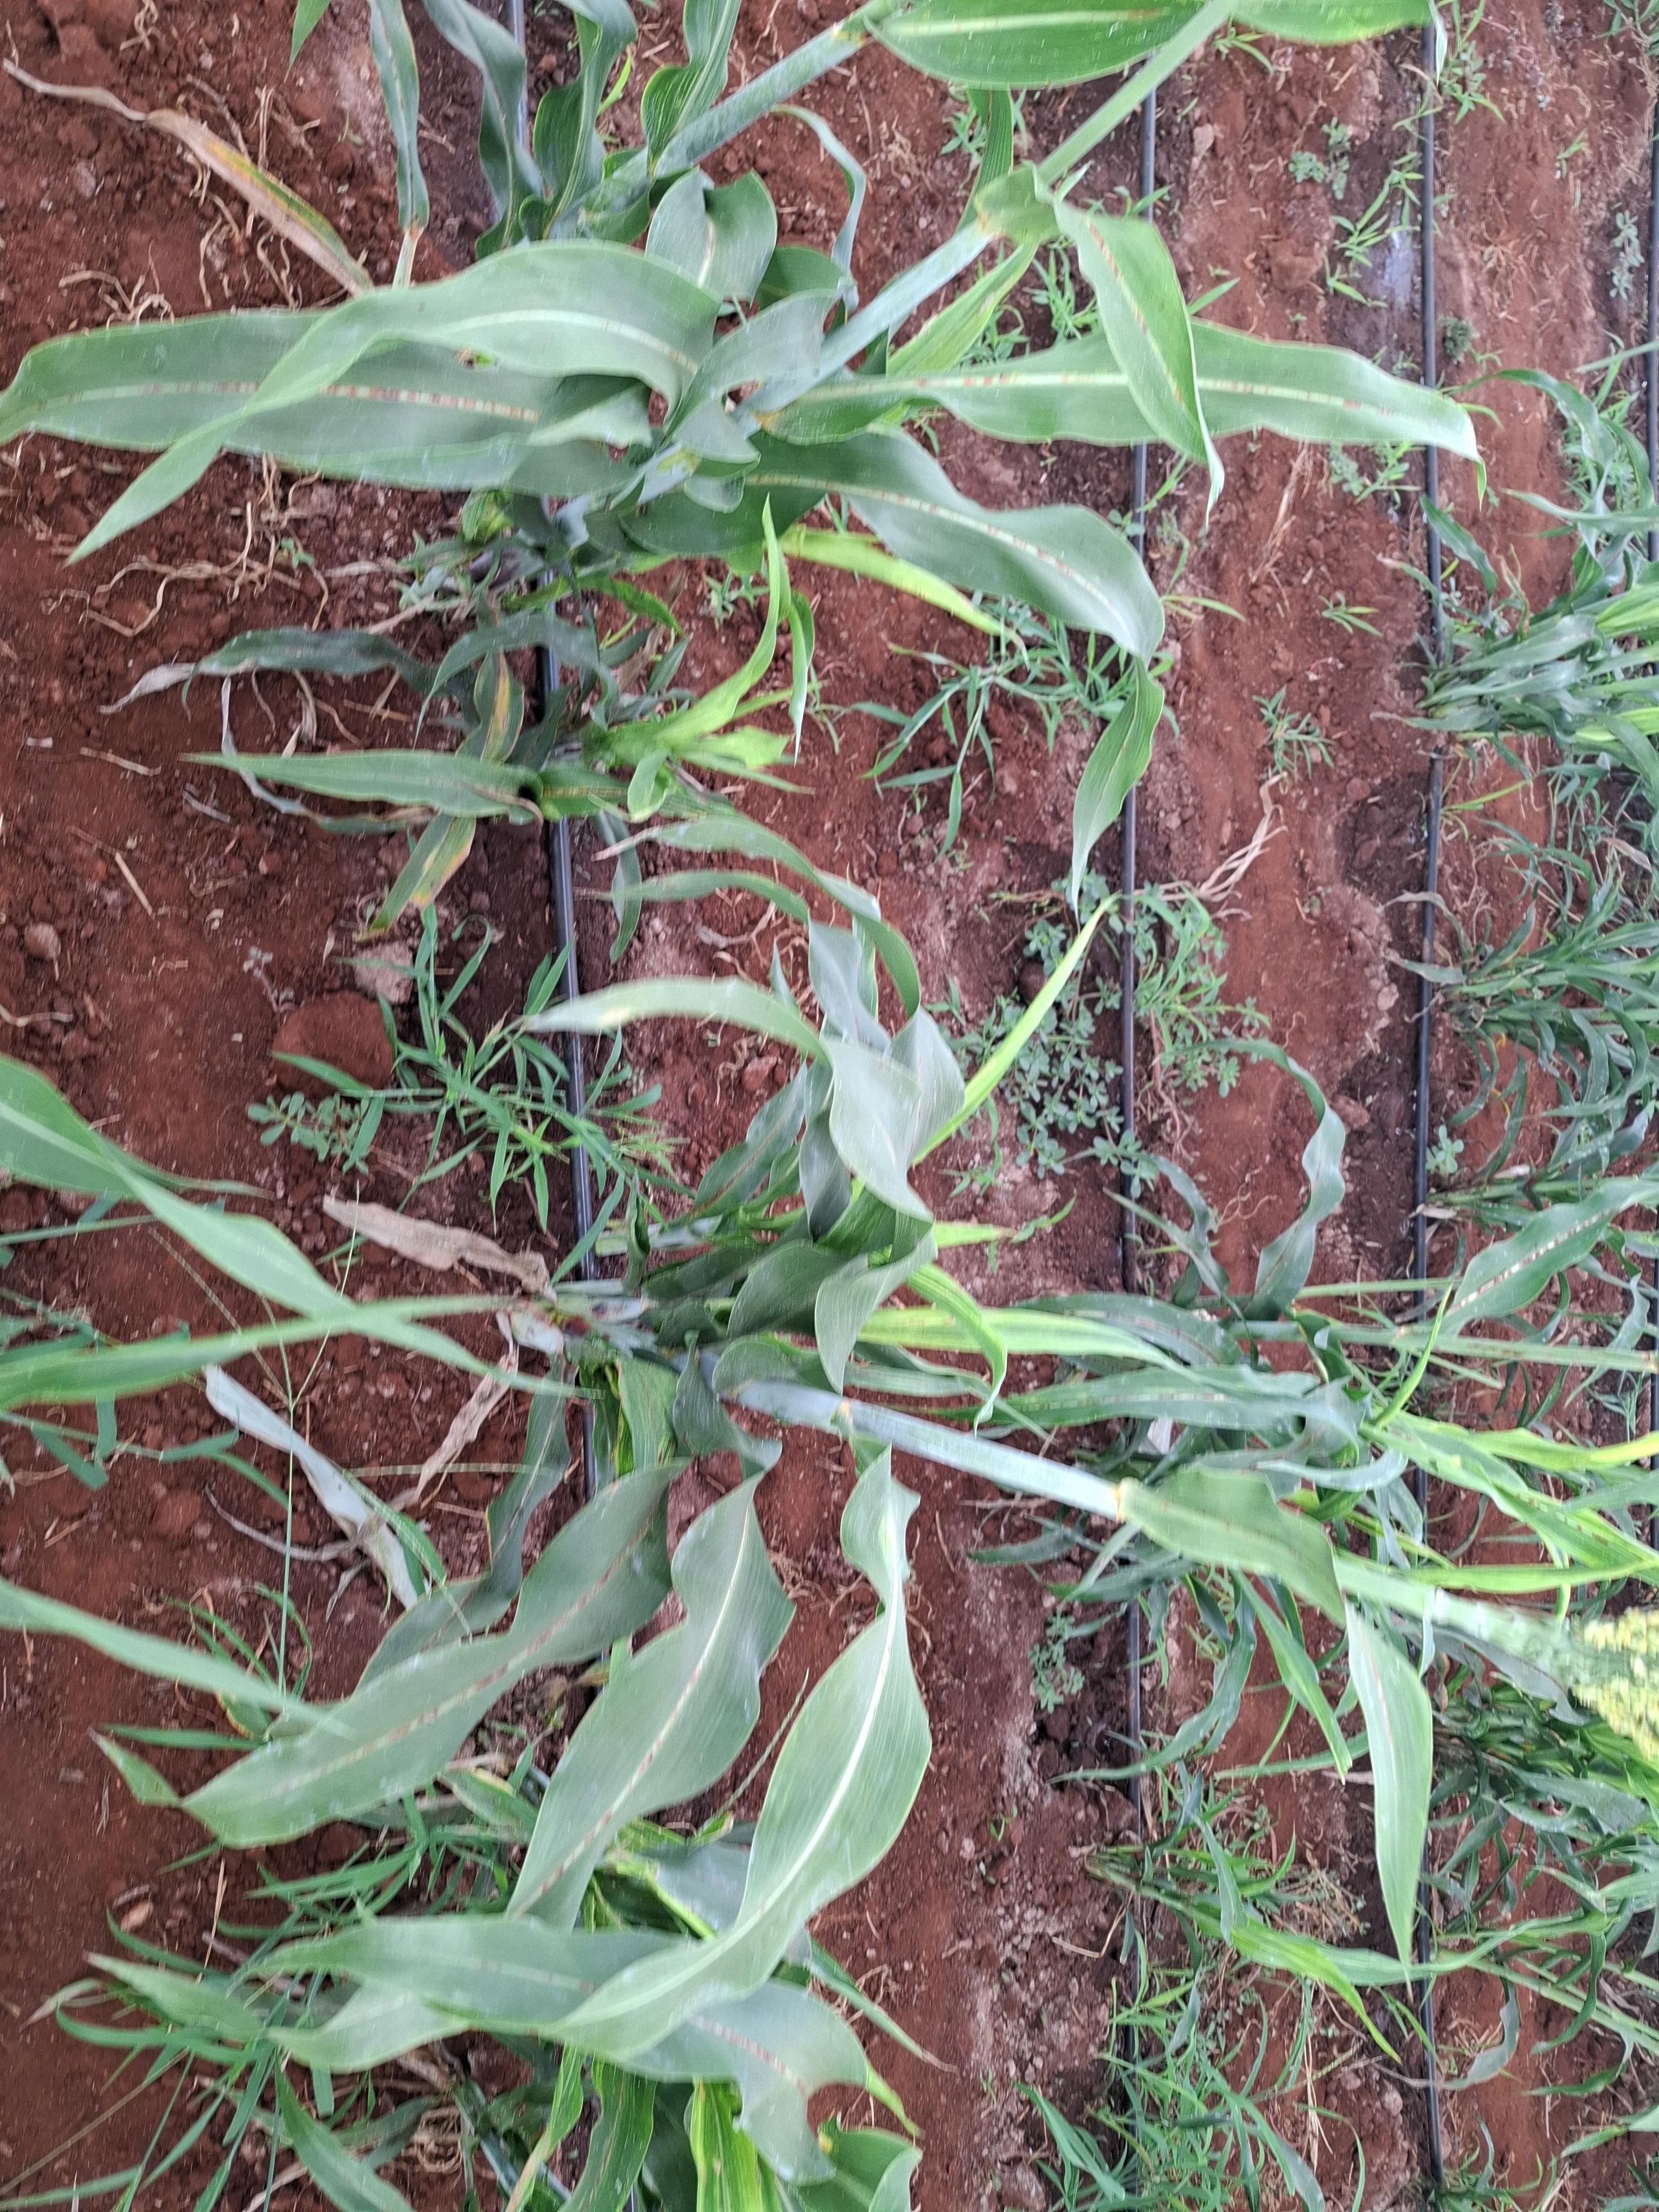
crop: sorghum
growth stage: flowering
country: Kenya
